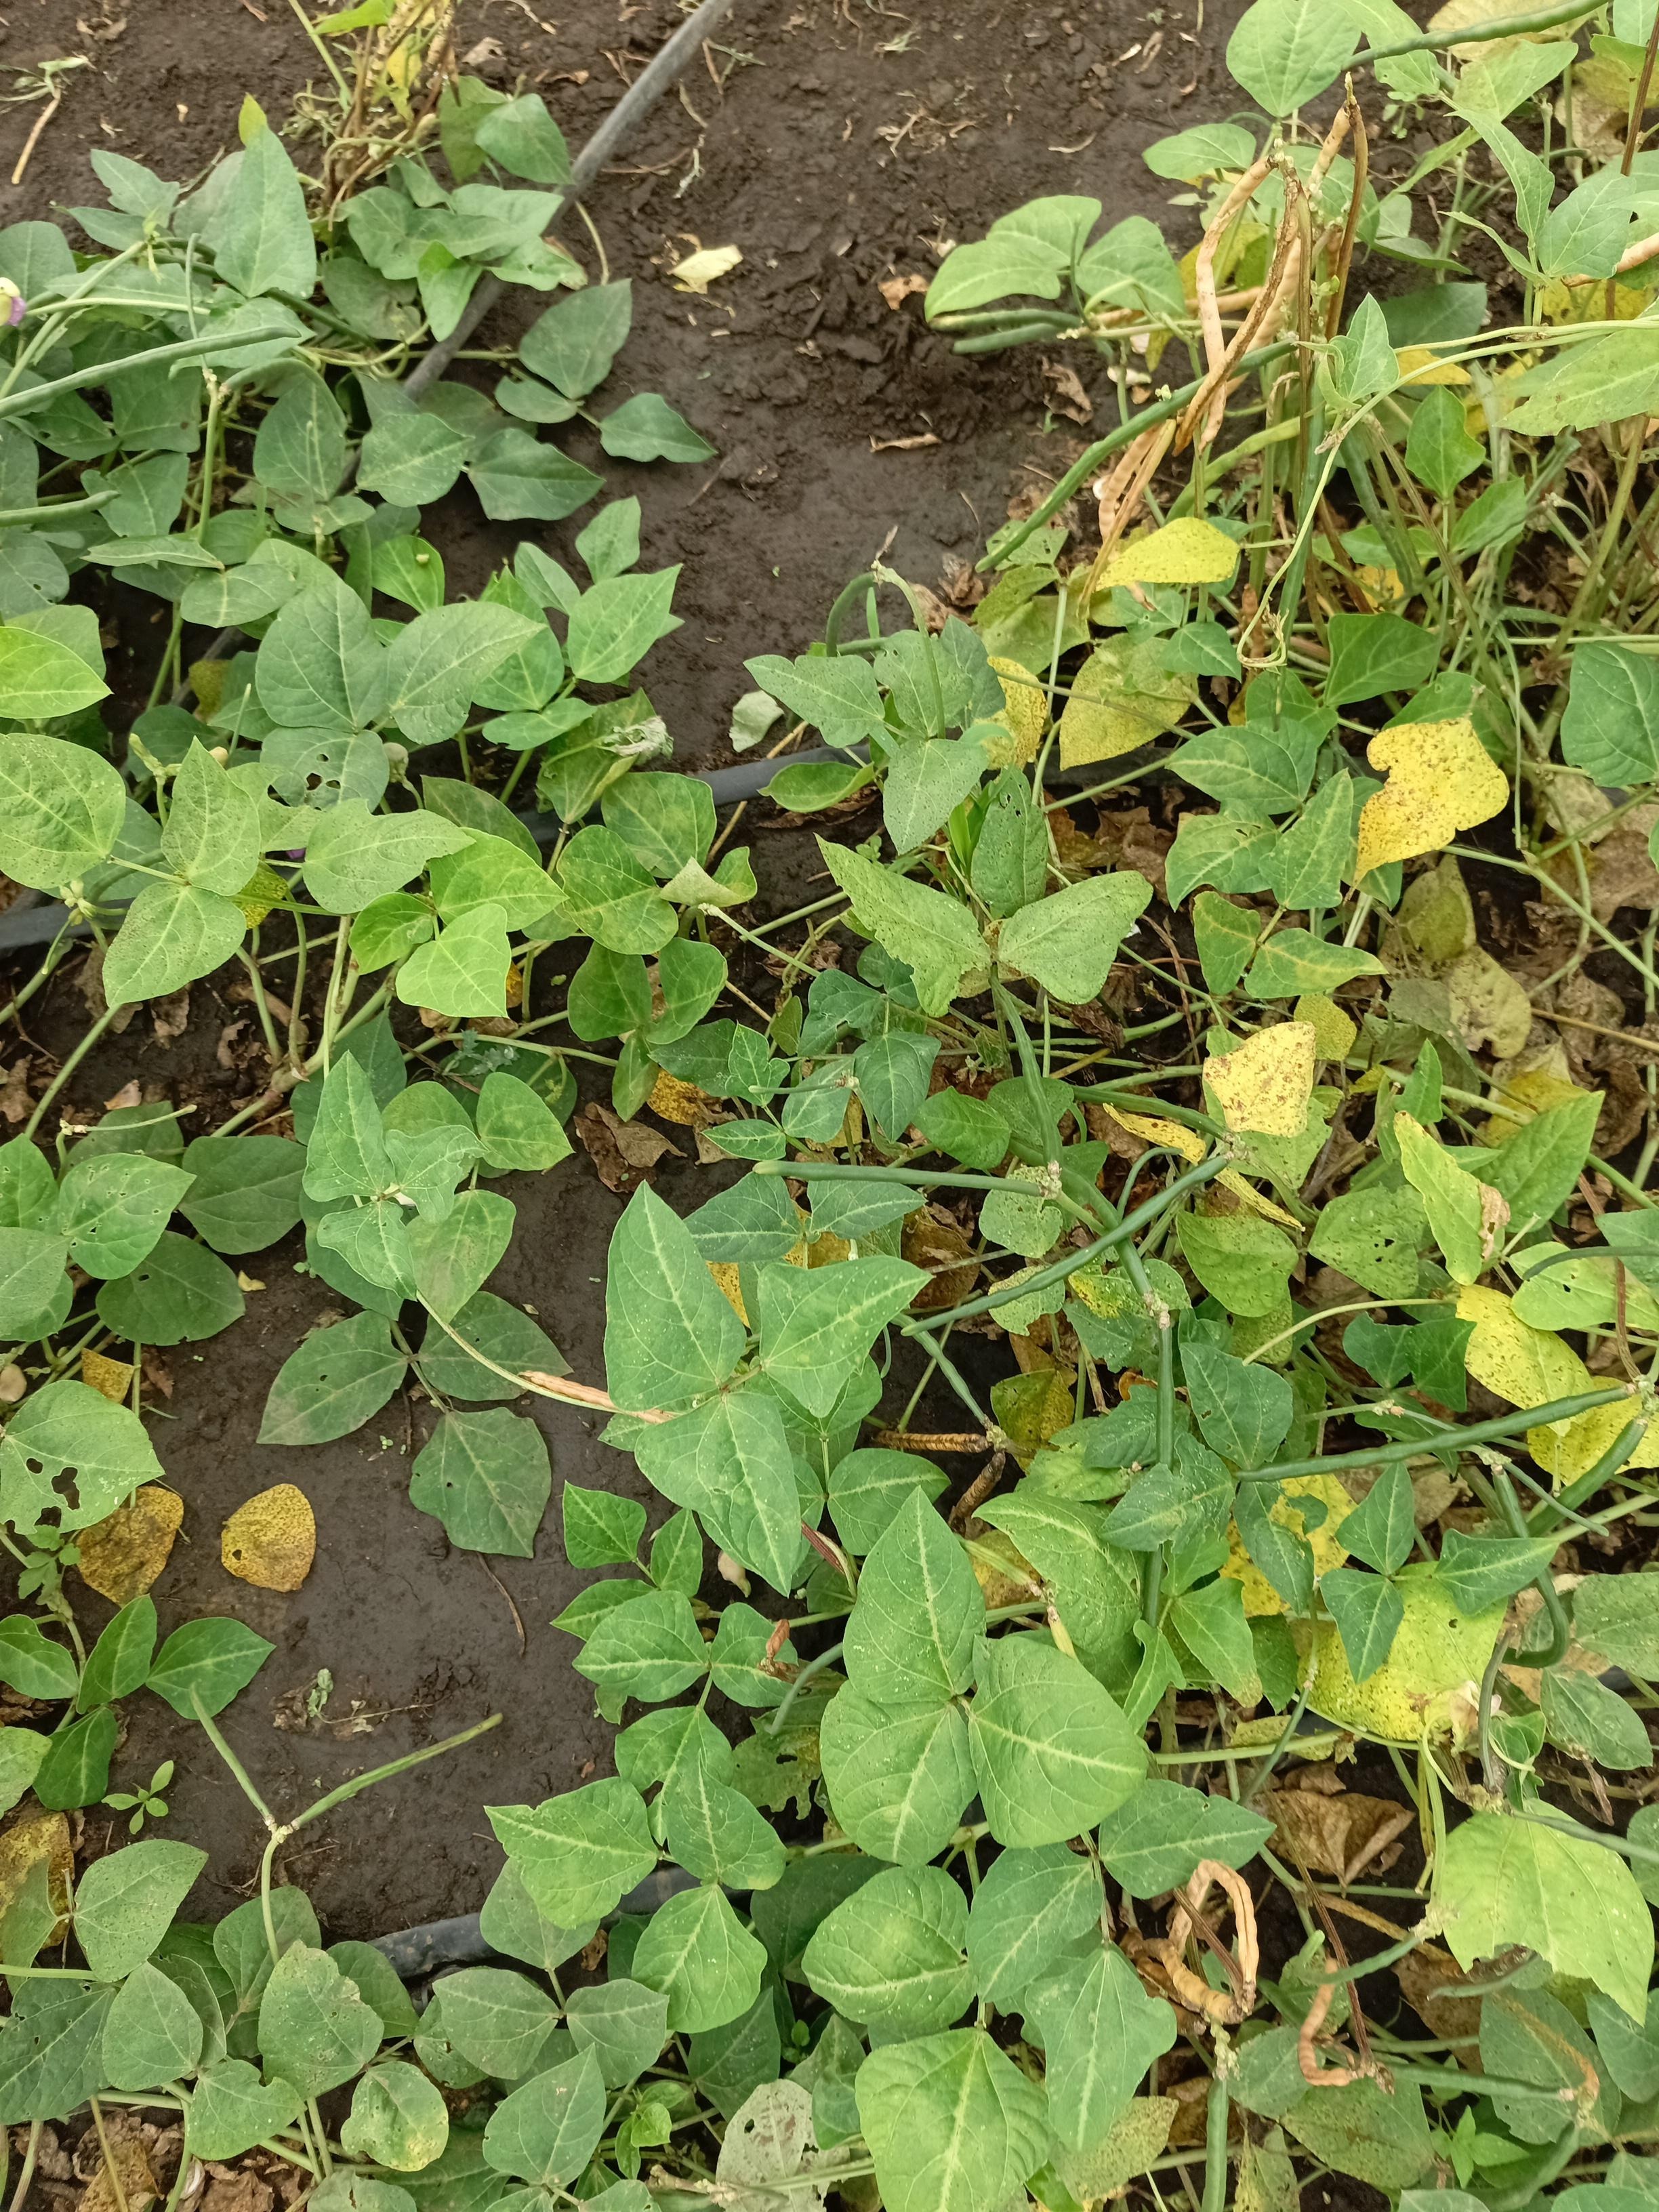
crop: cowpea
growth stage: development pod
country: Tanzania
